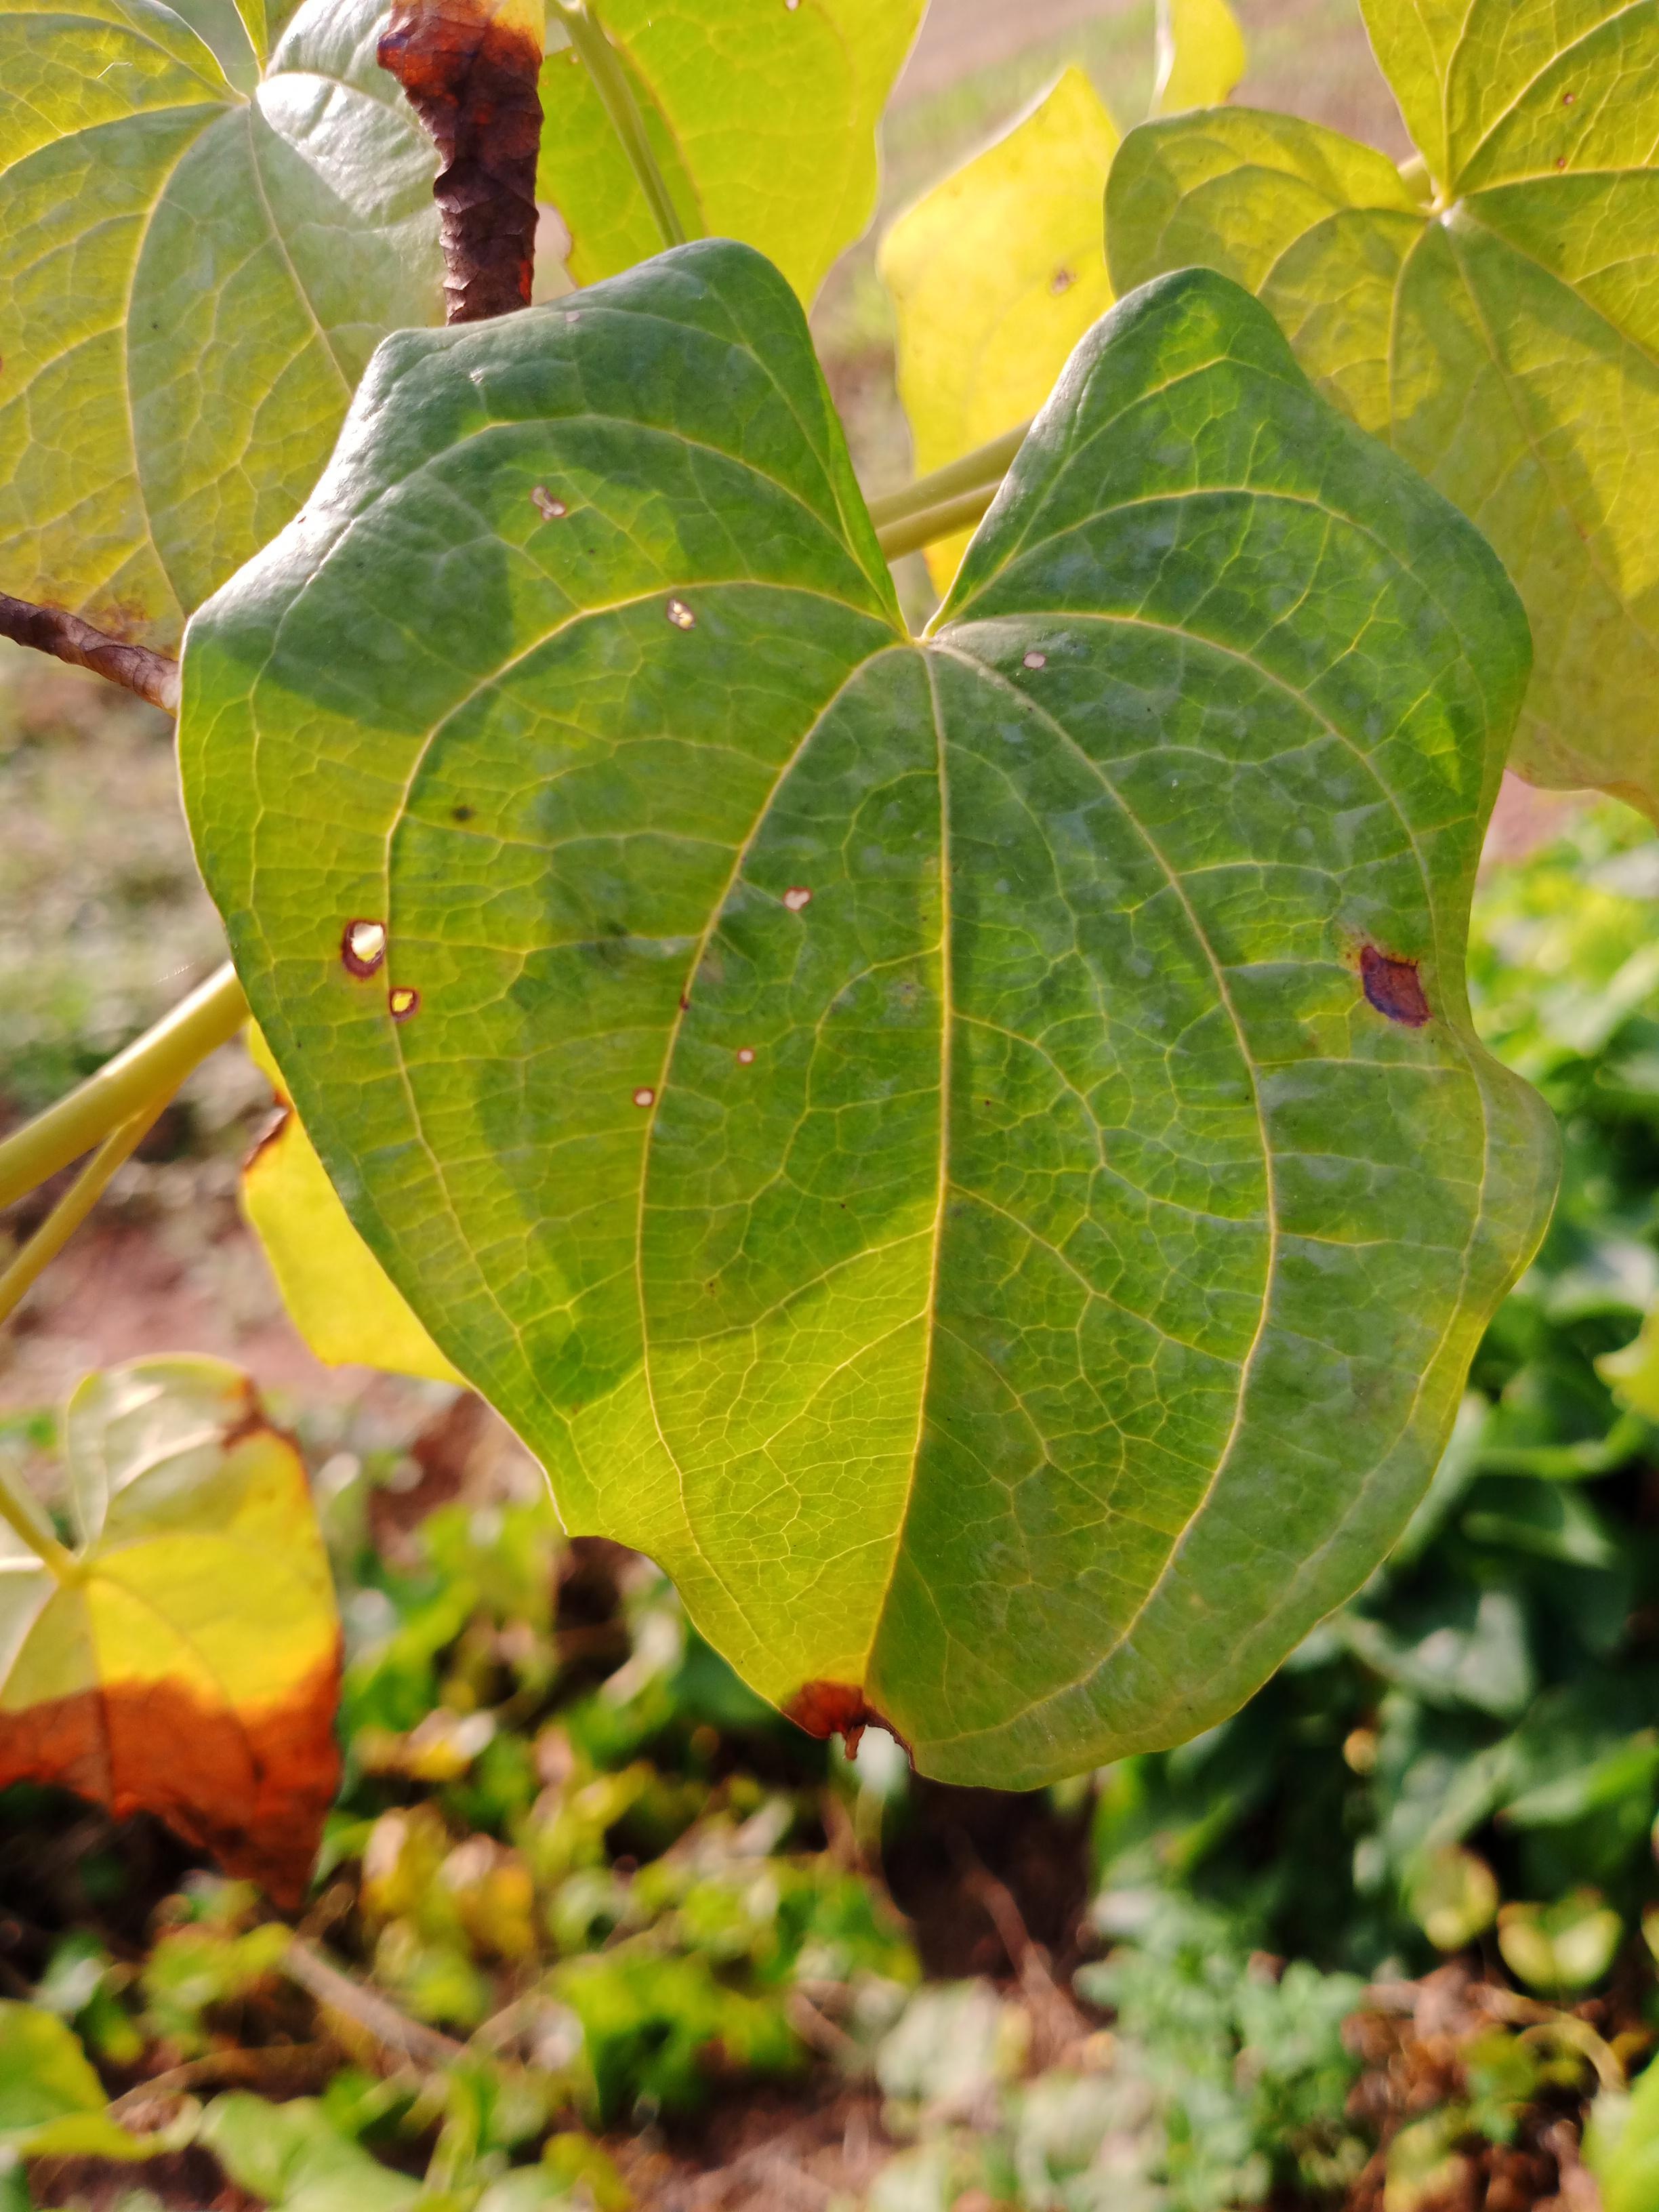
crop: yam
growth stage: vegetative
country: Nigeria
